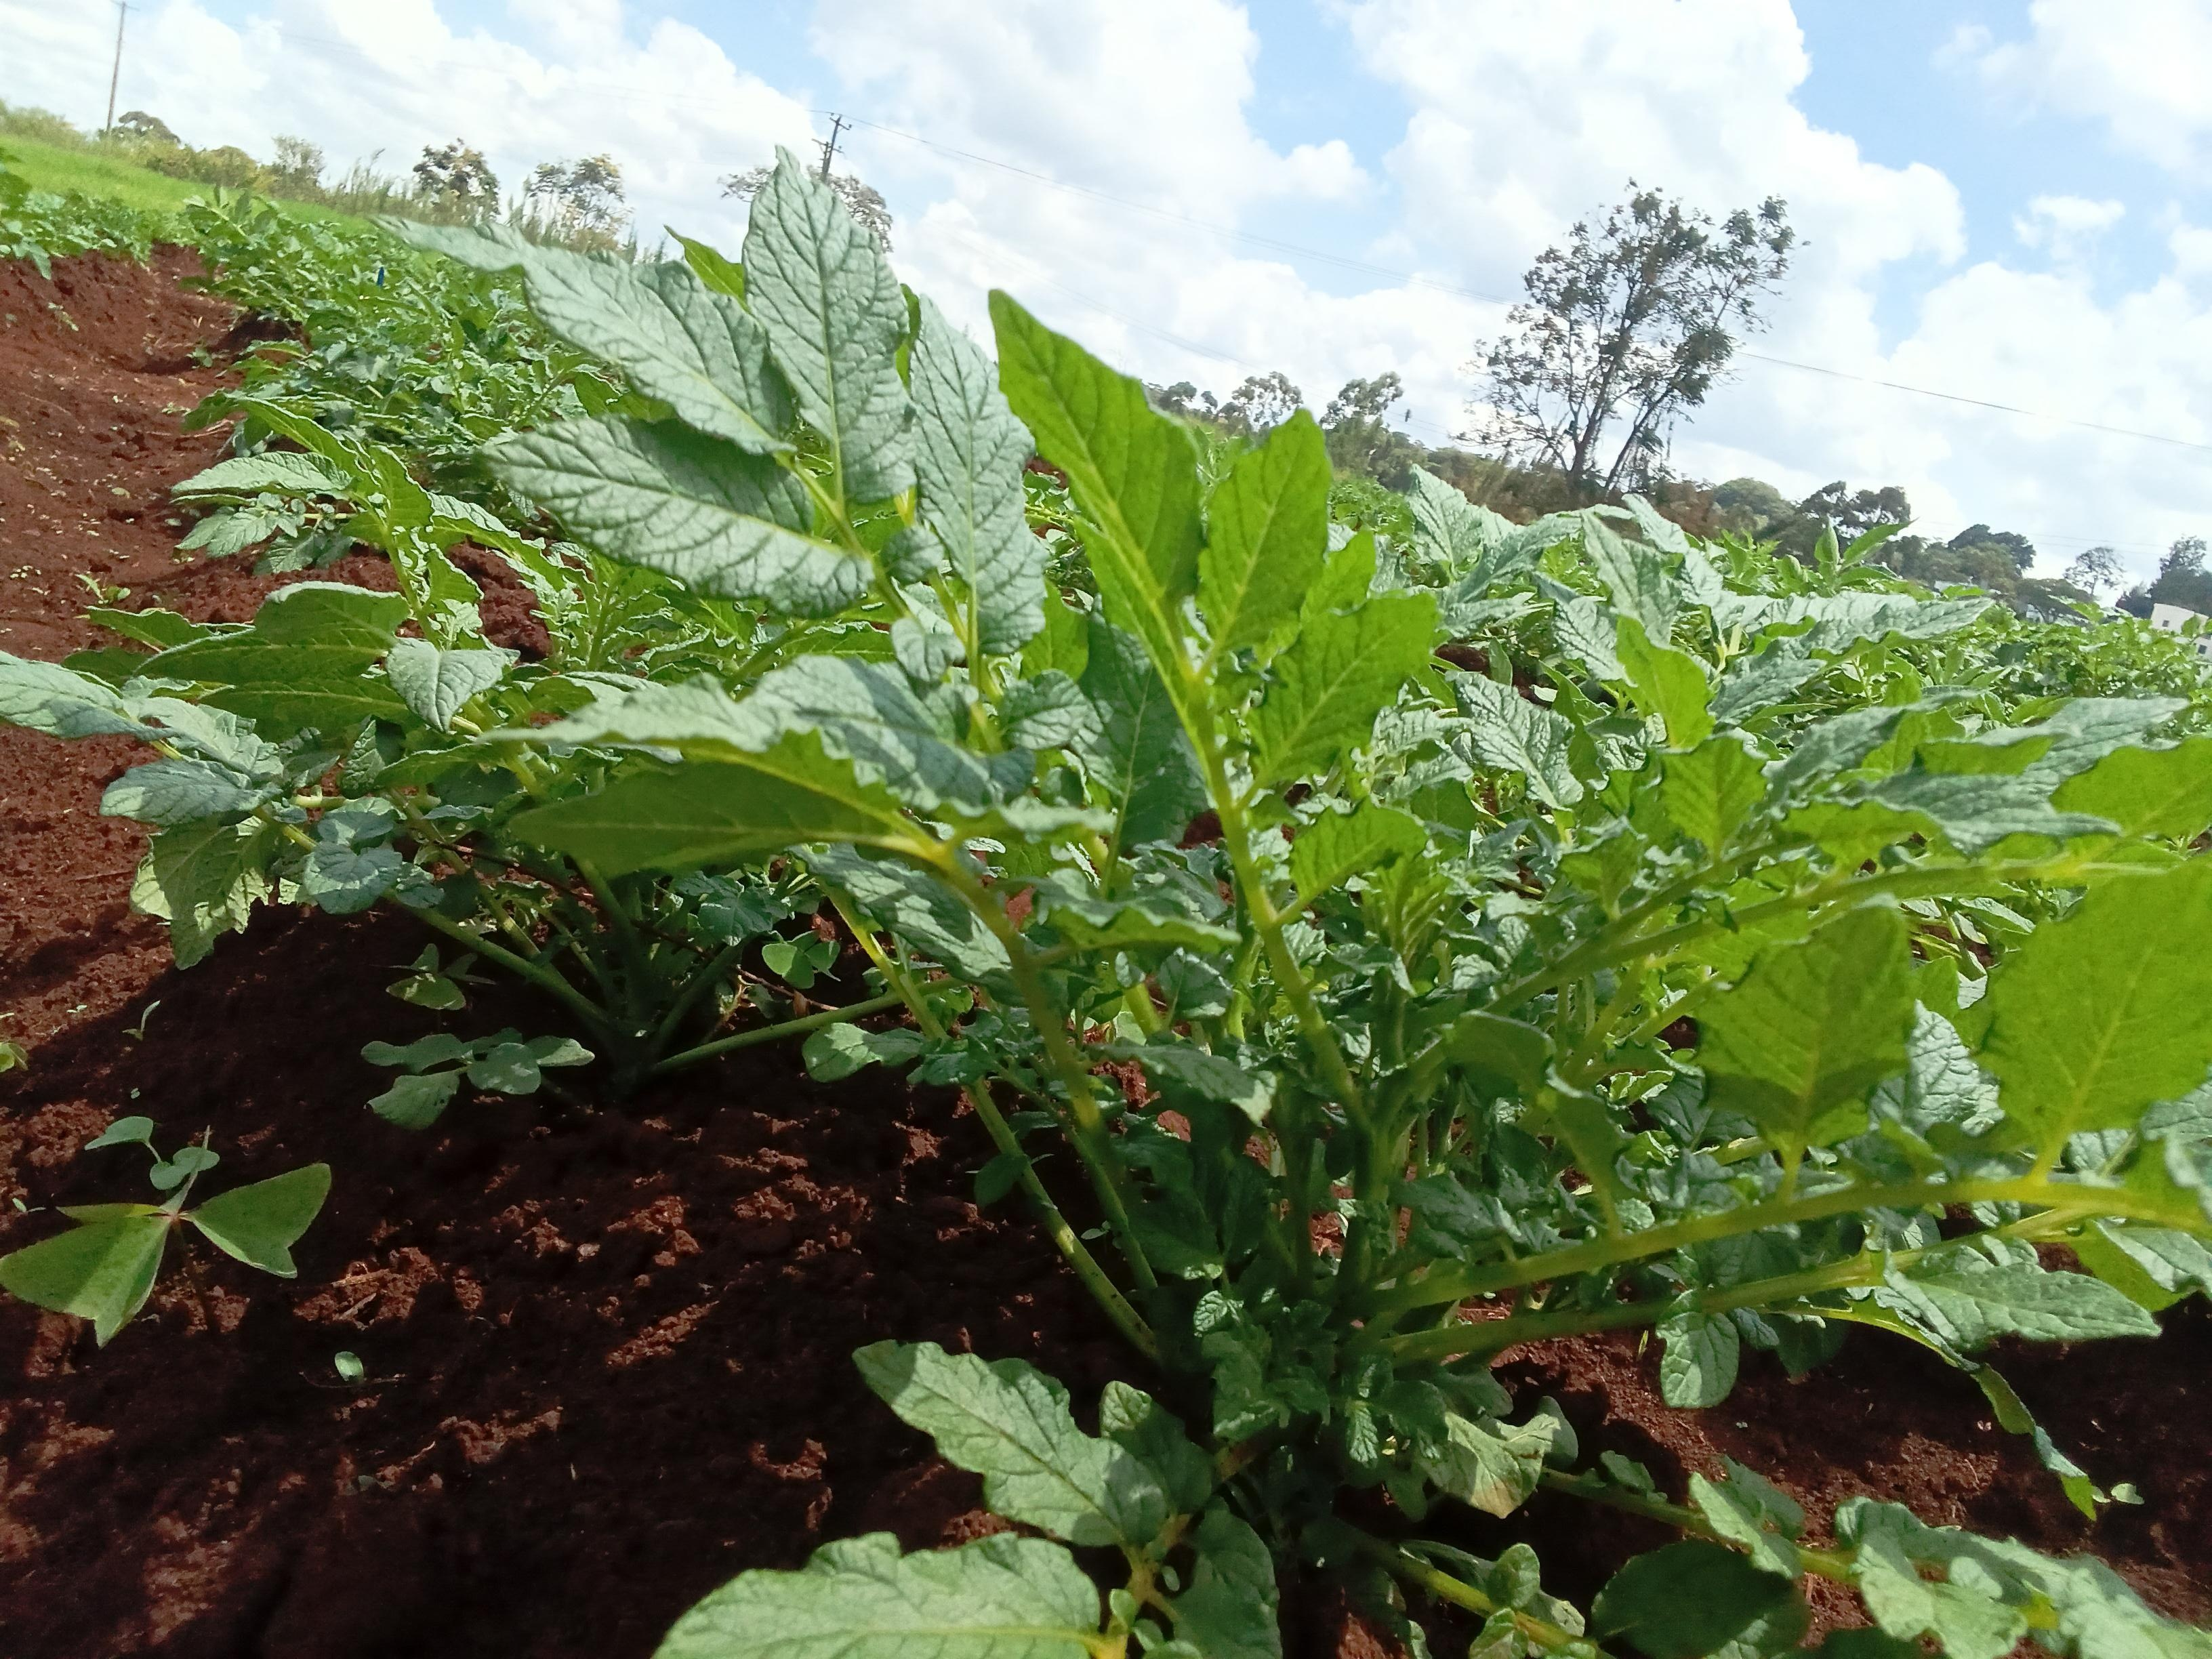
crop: potato
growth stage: vegetative
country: Kenya
